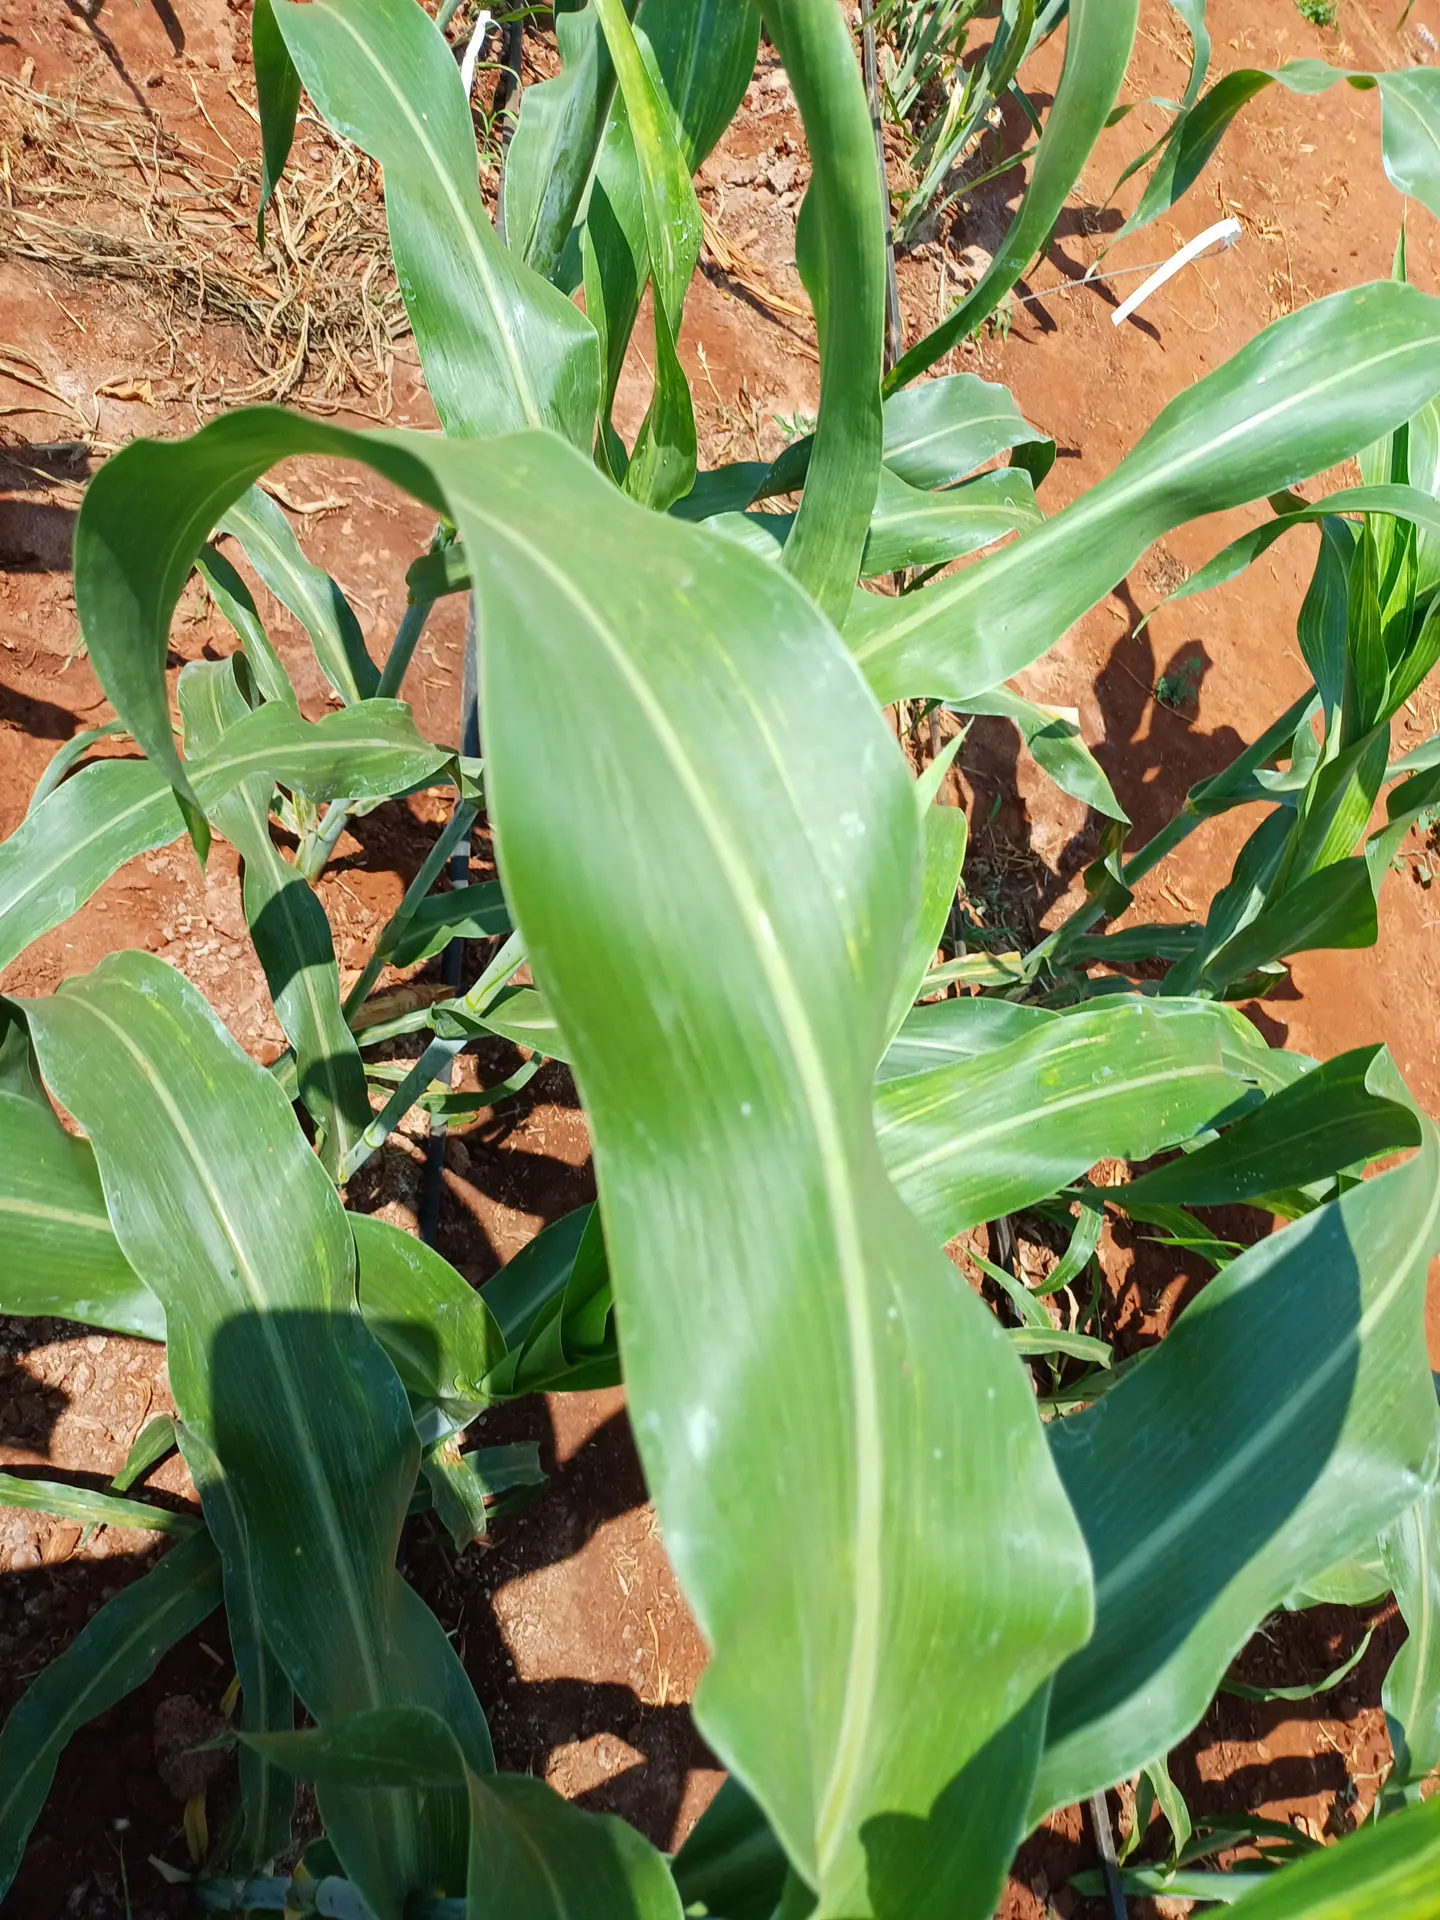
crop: sorghum
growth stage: vegetative
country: Kenya
